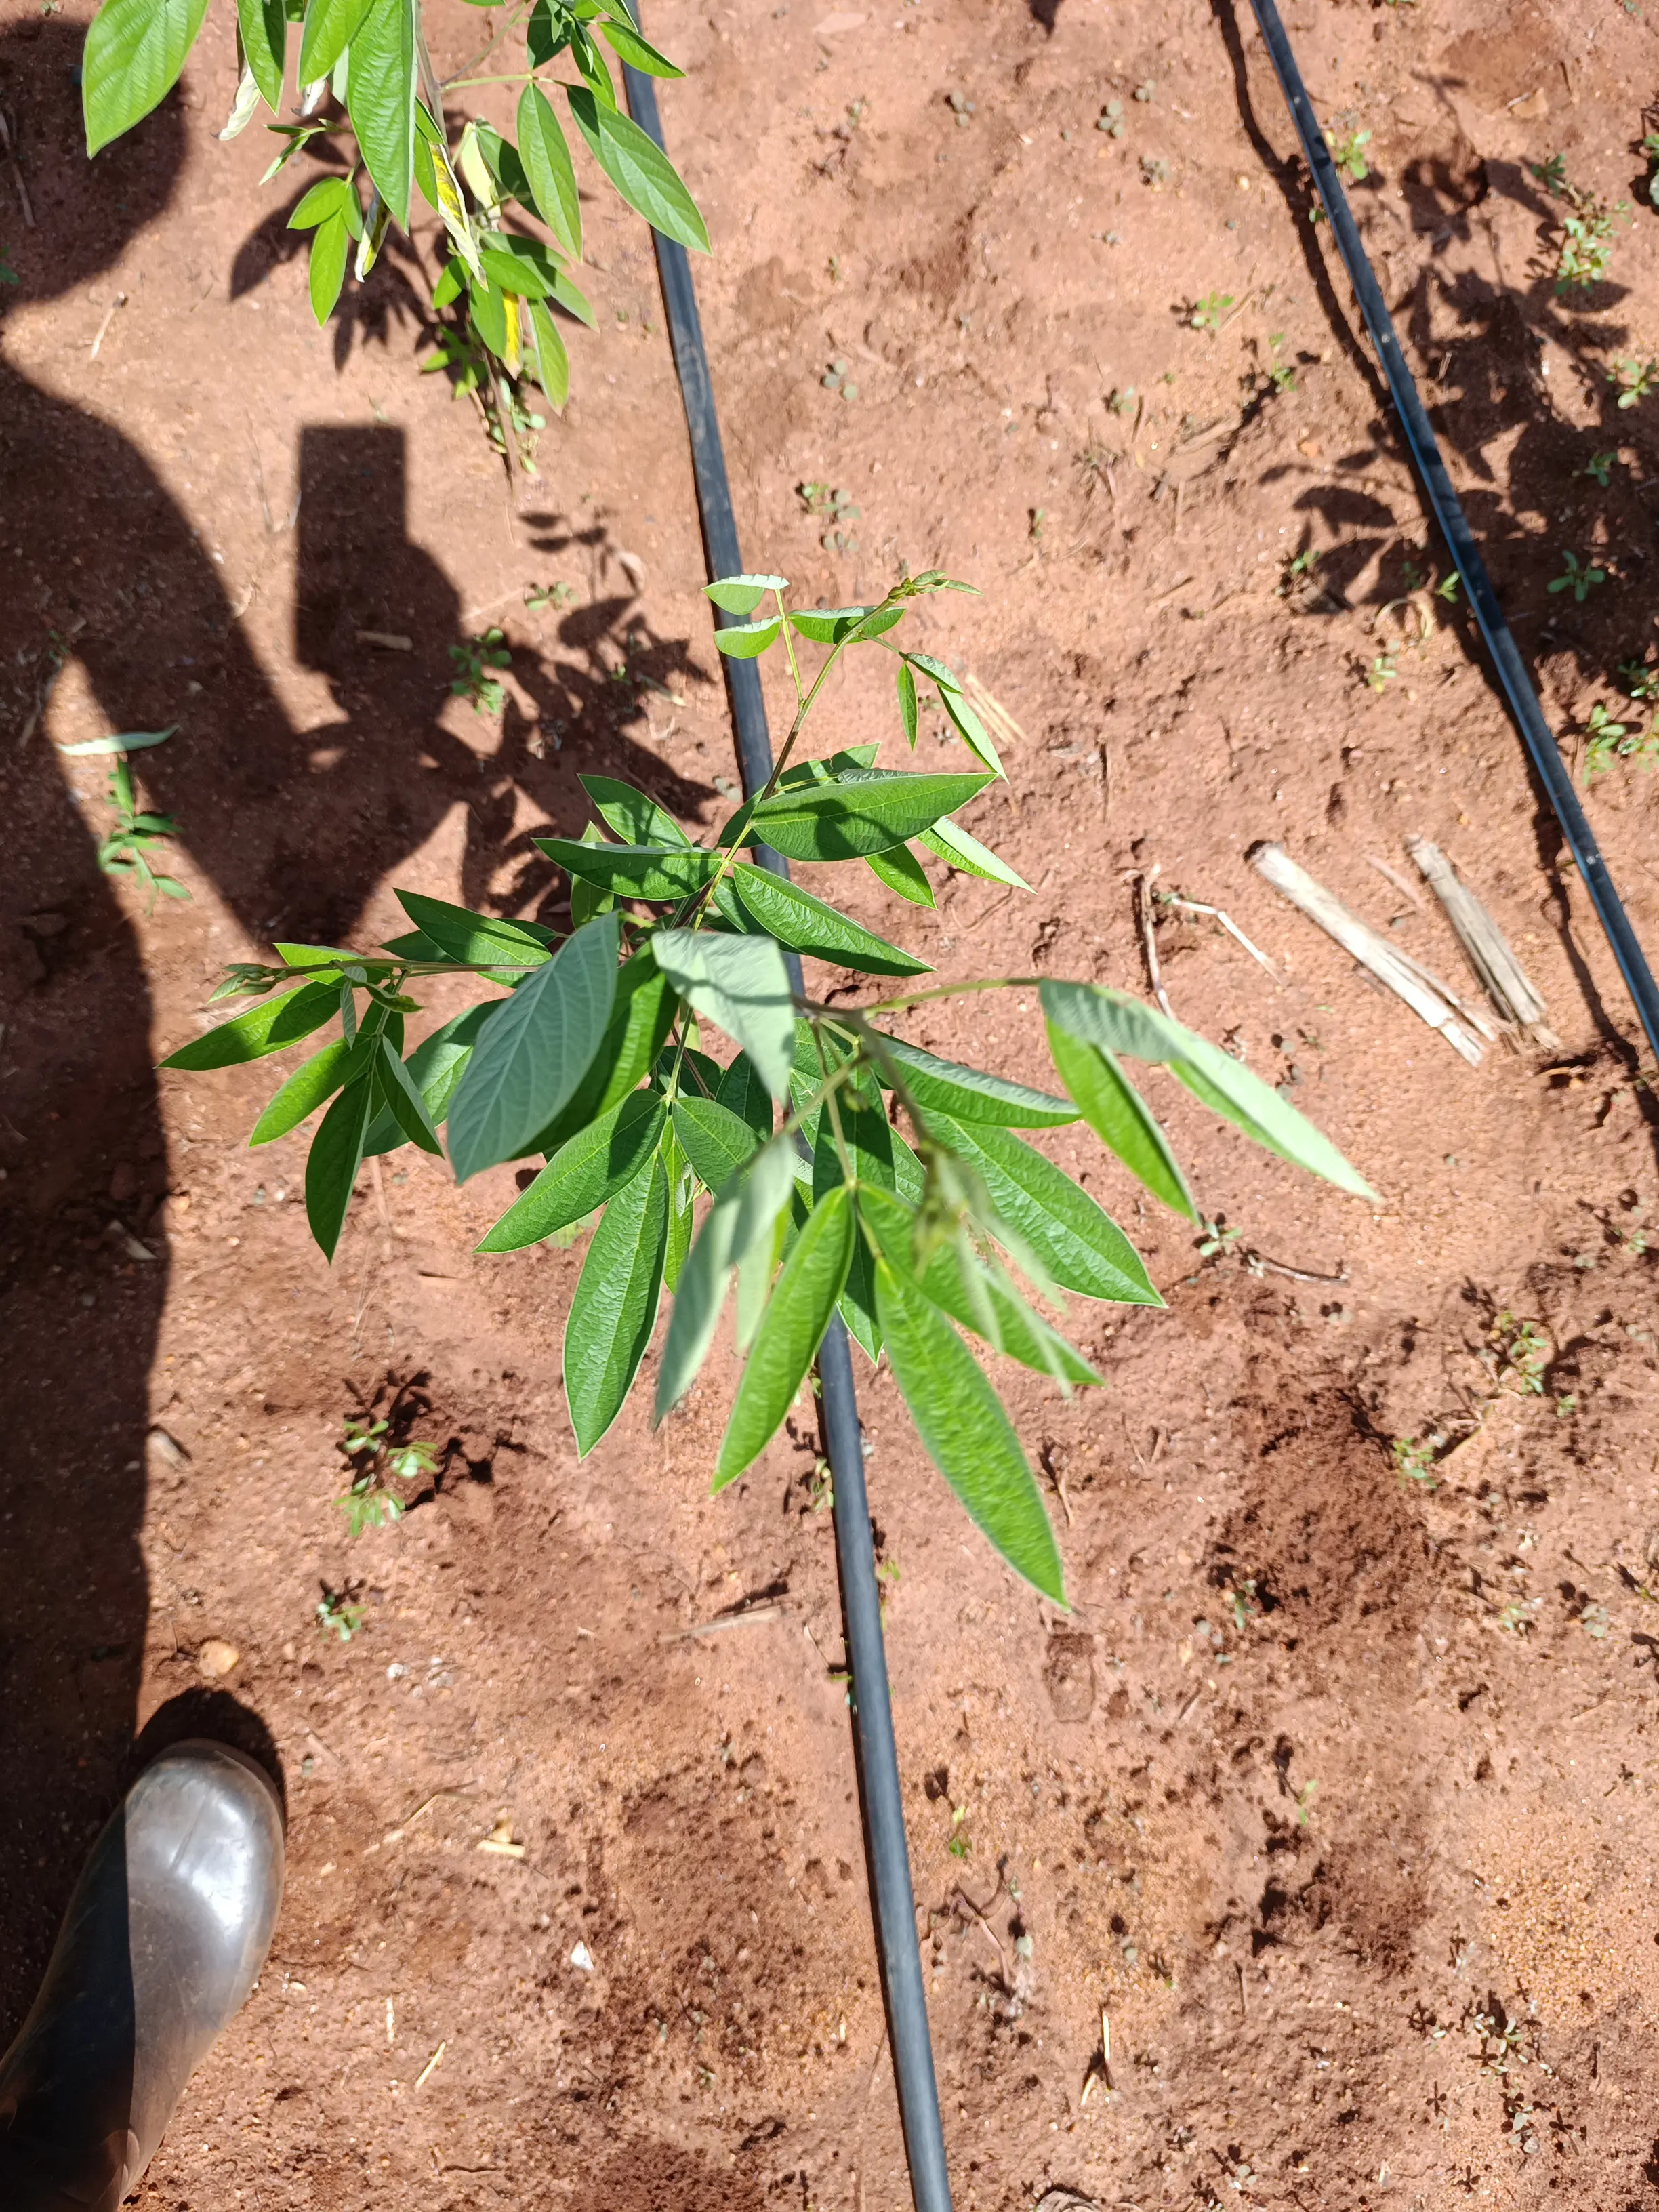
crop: pigeonpea
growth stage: flowering
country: Kenya
